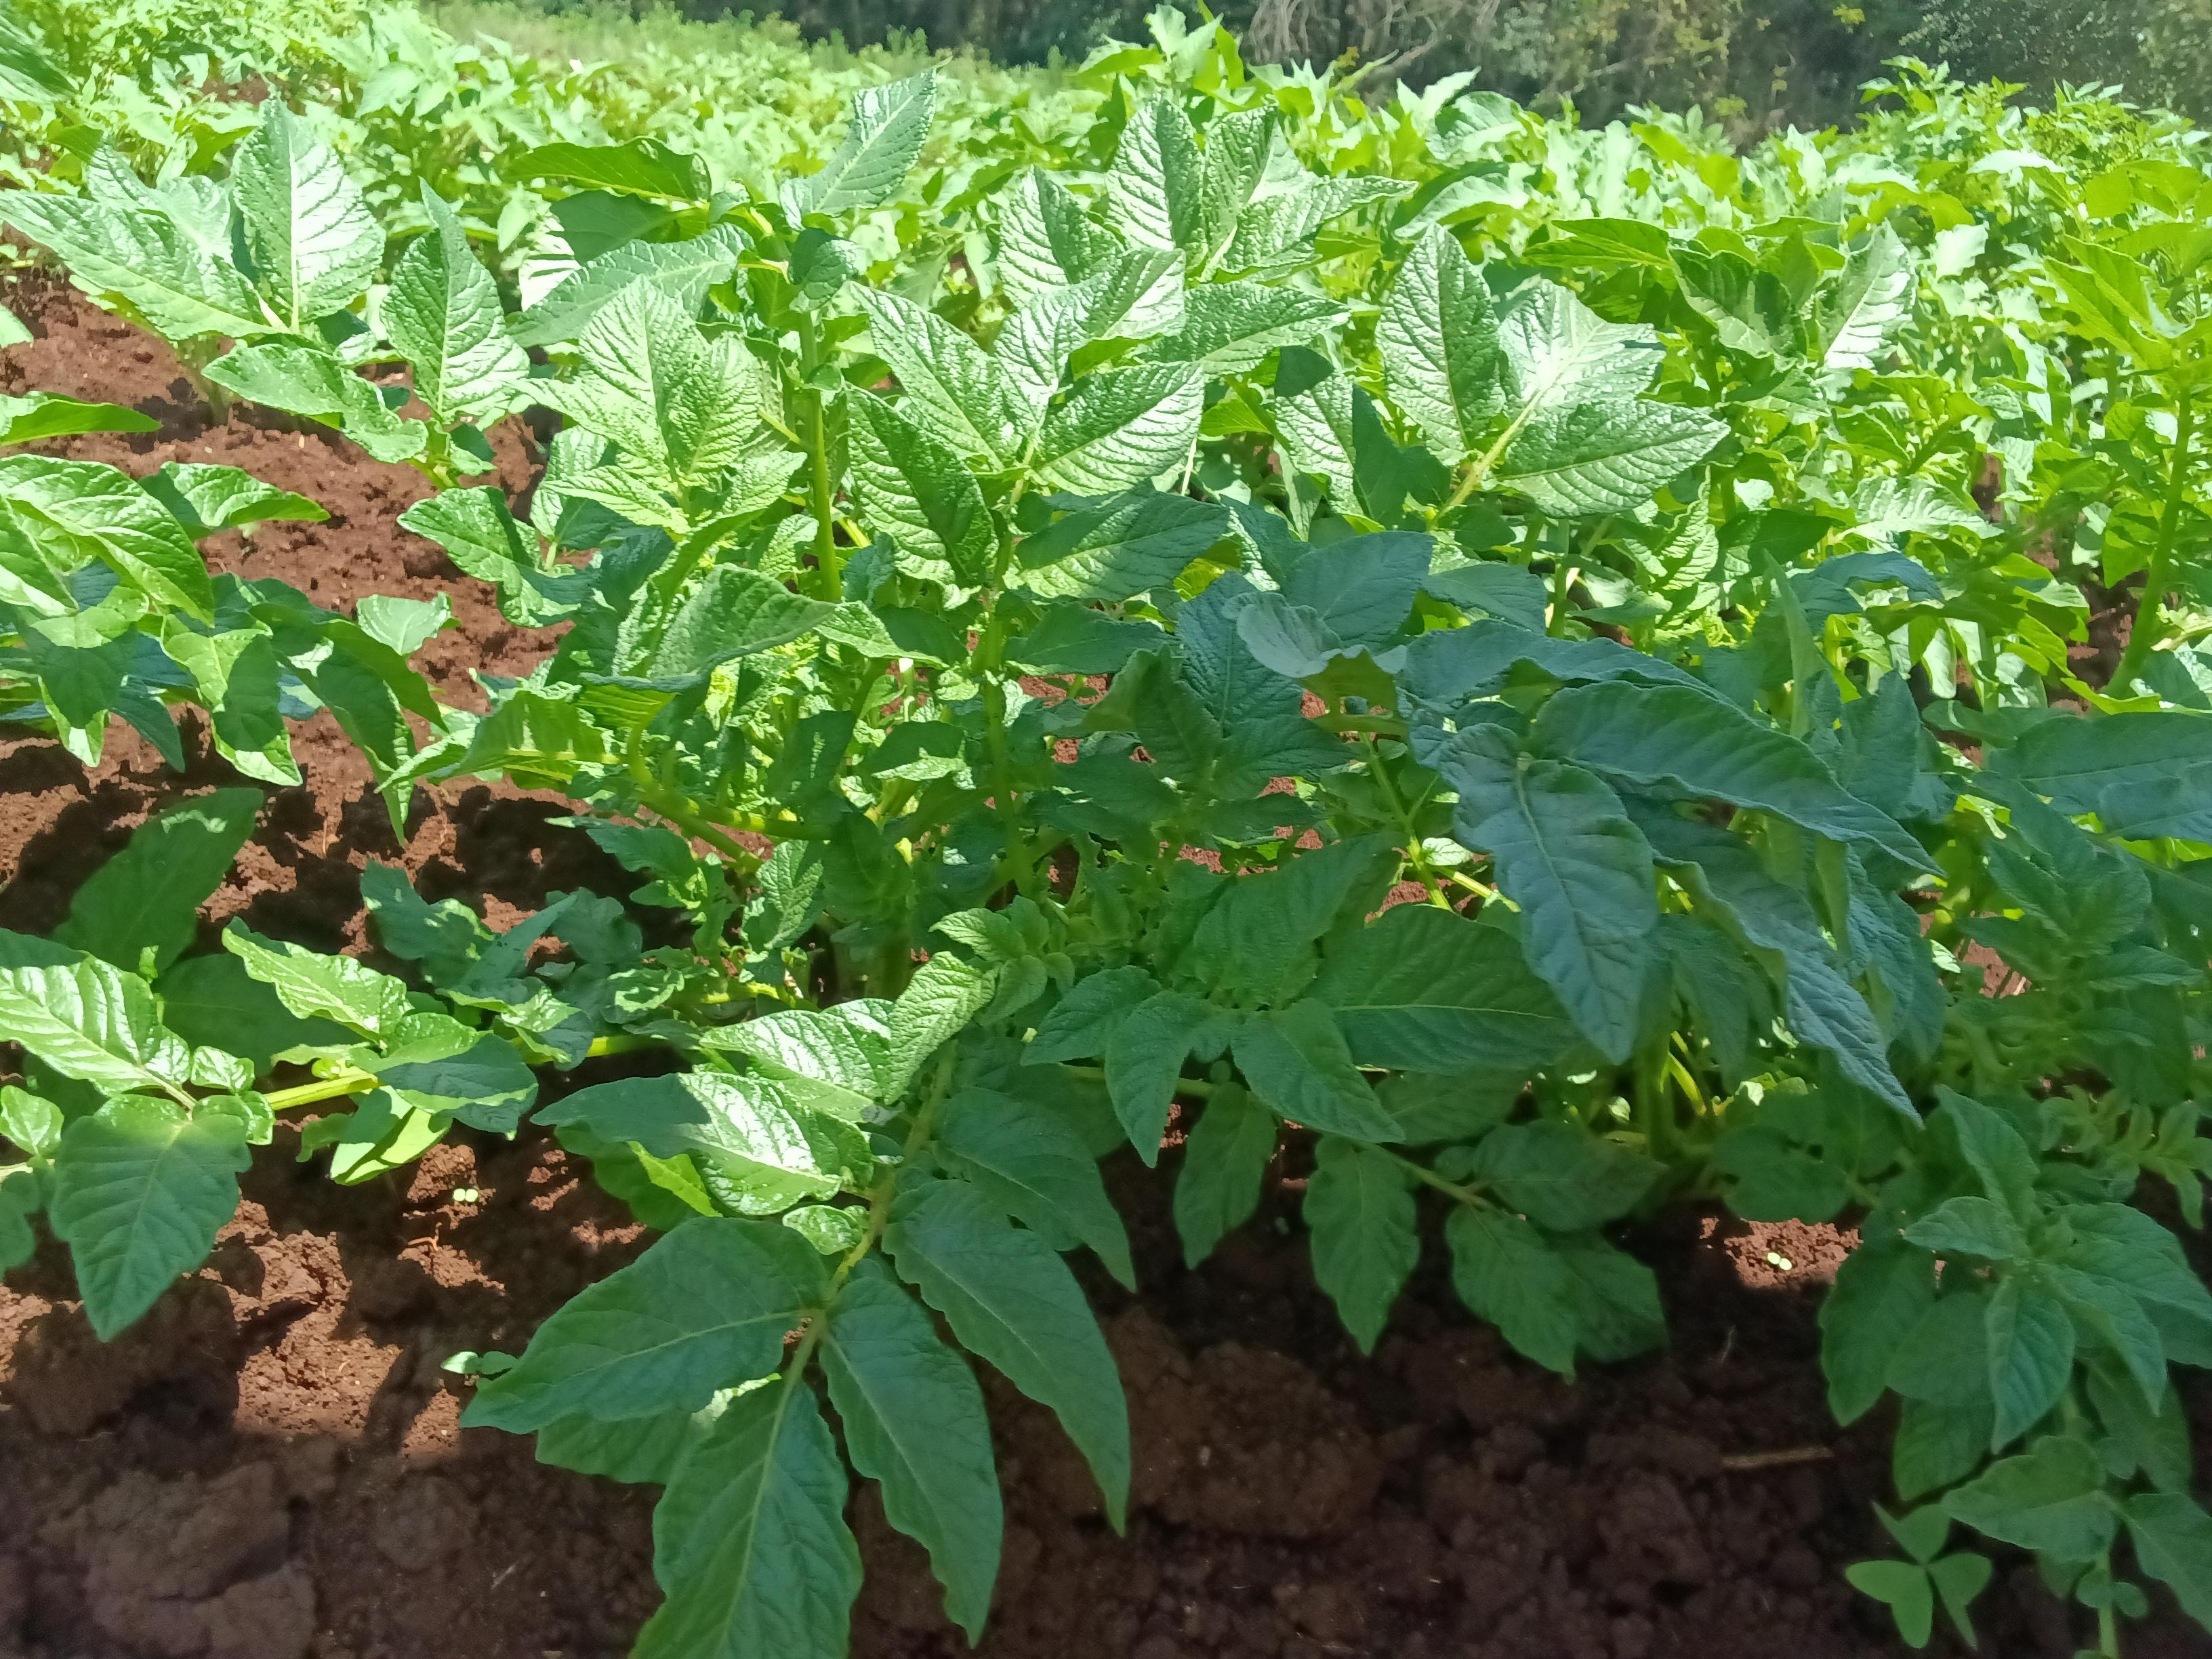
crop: potato
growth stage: vegetative
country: Kenya
